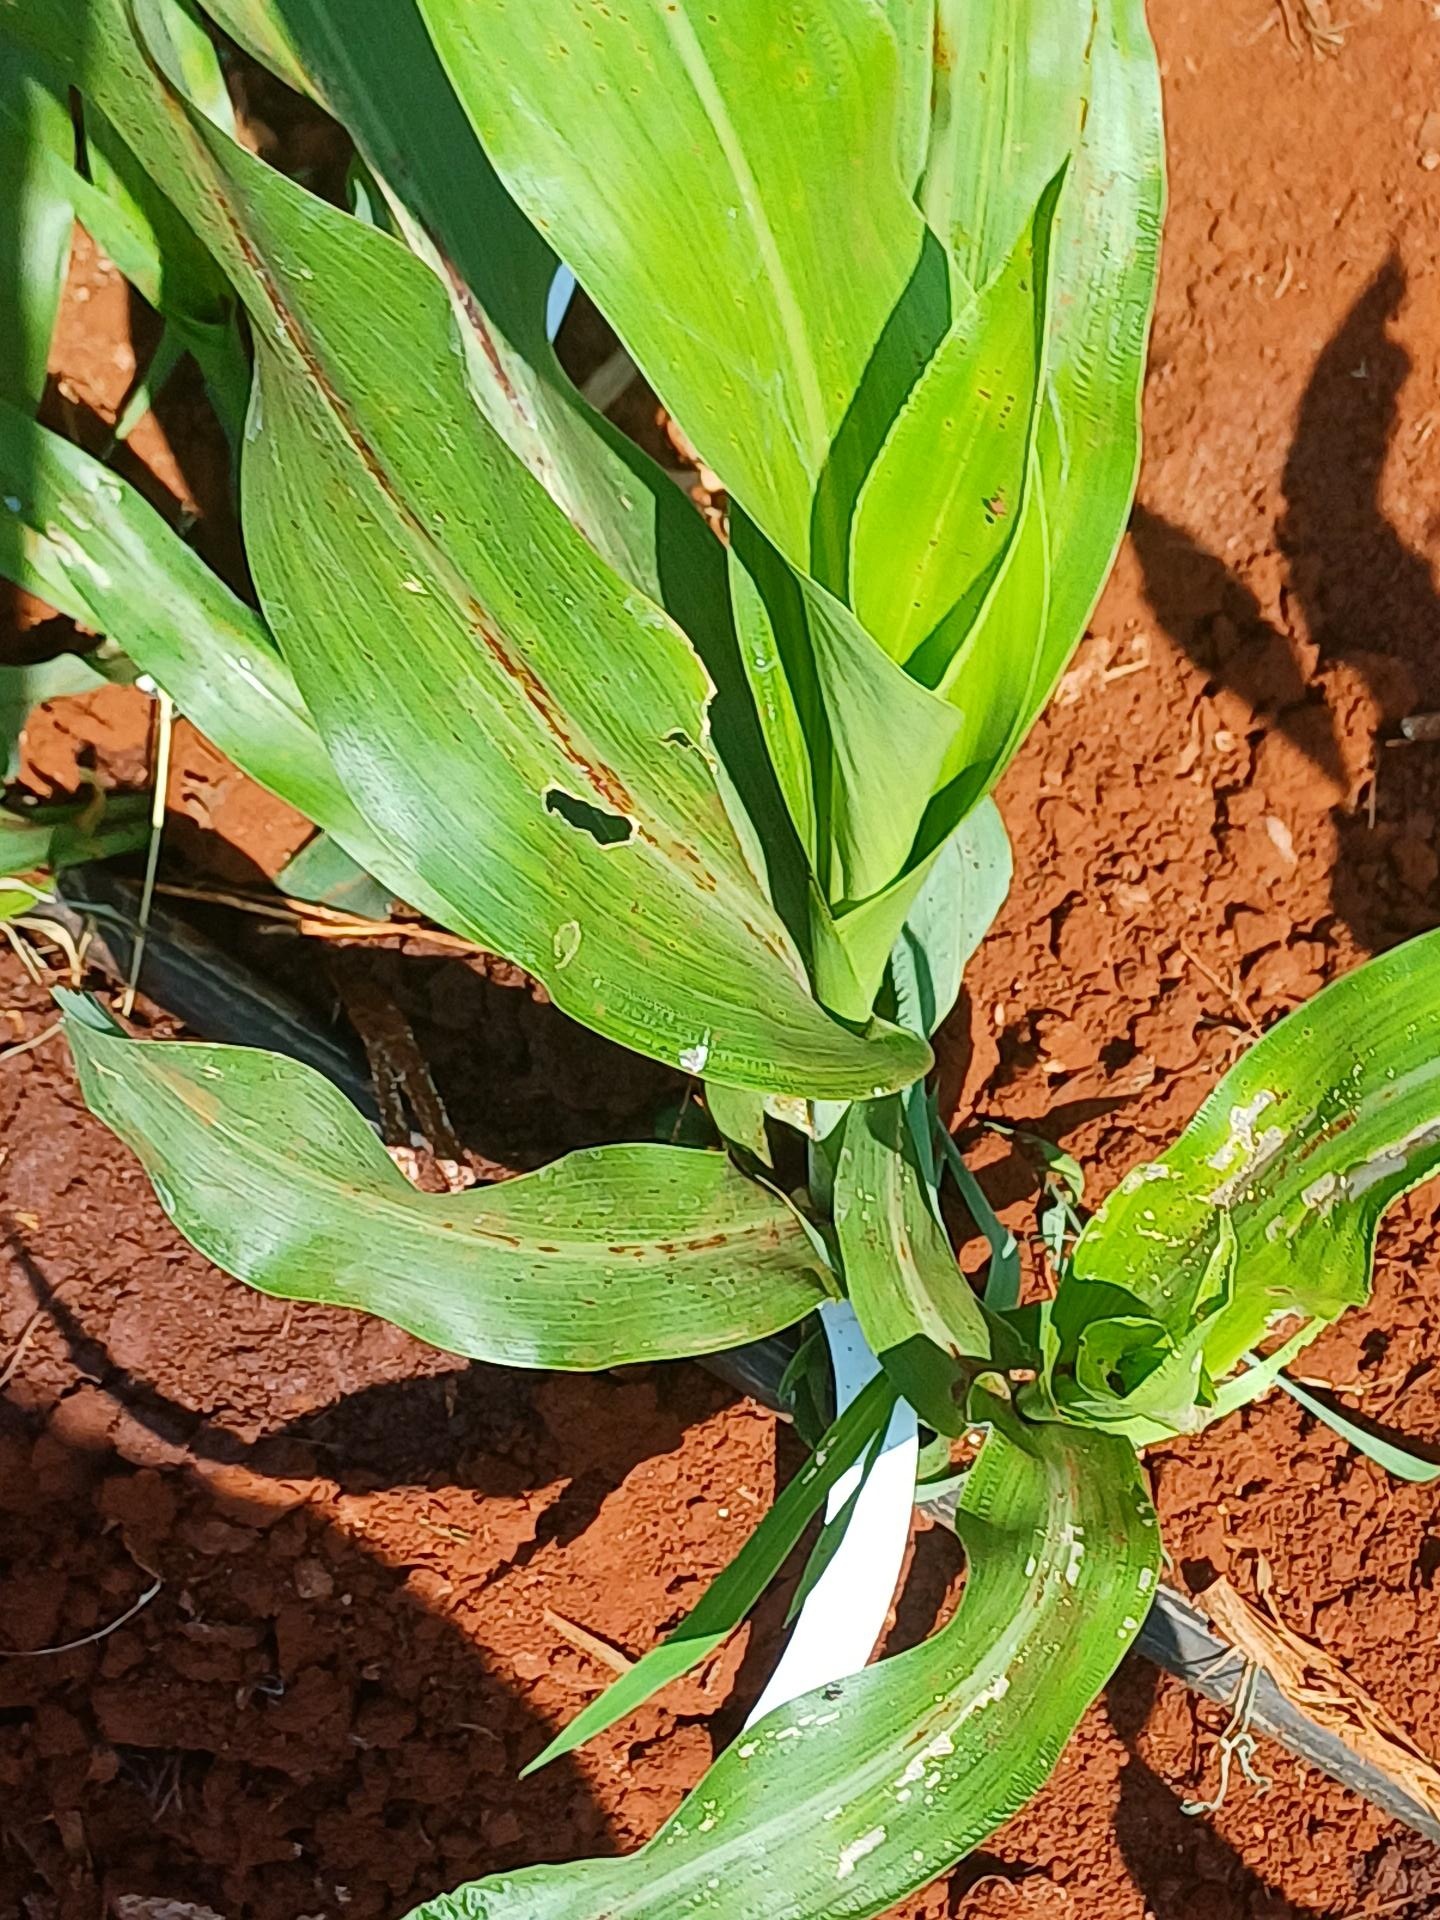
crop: sorghum
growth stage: vegetative
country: Kenya
